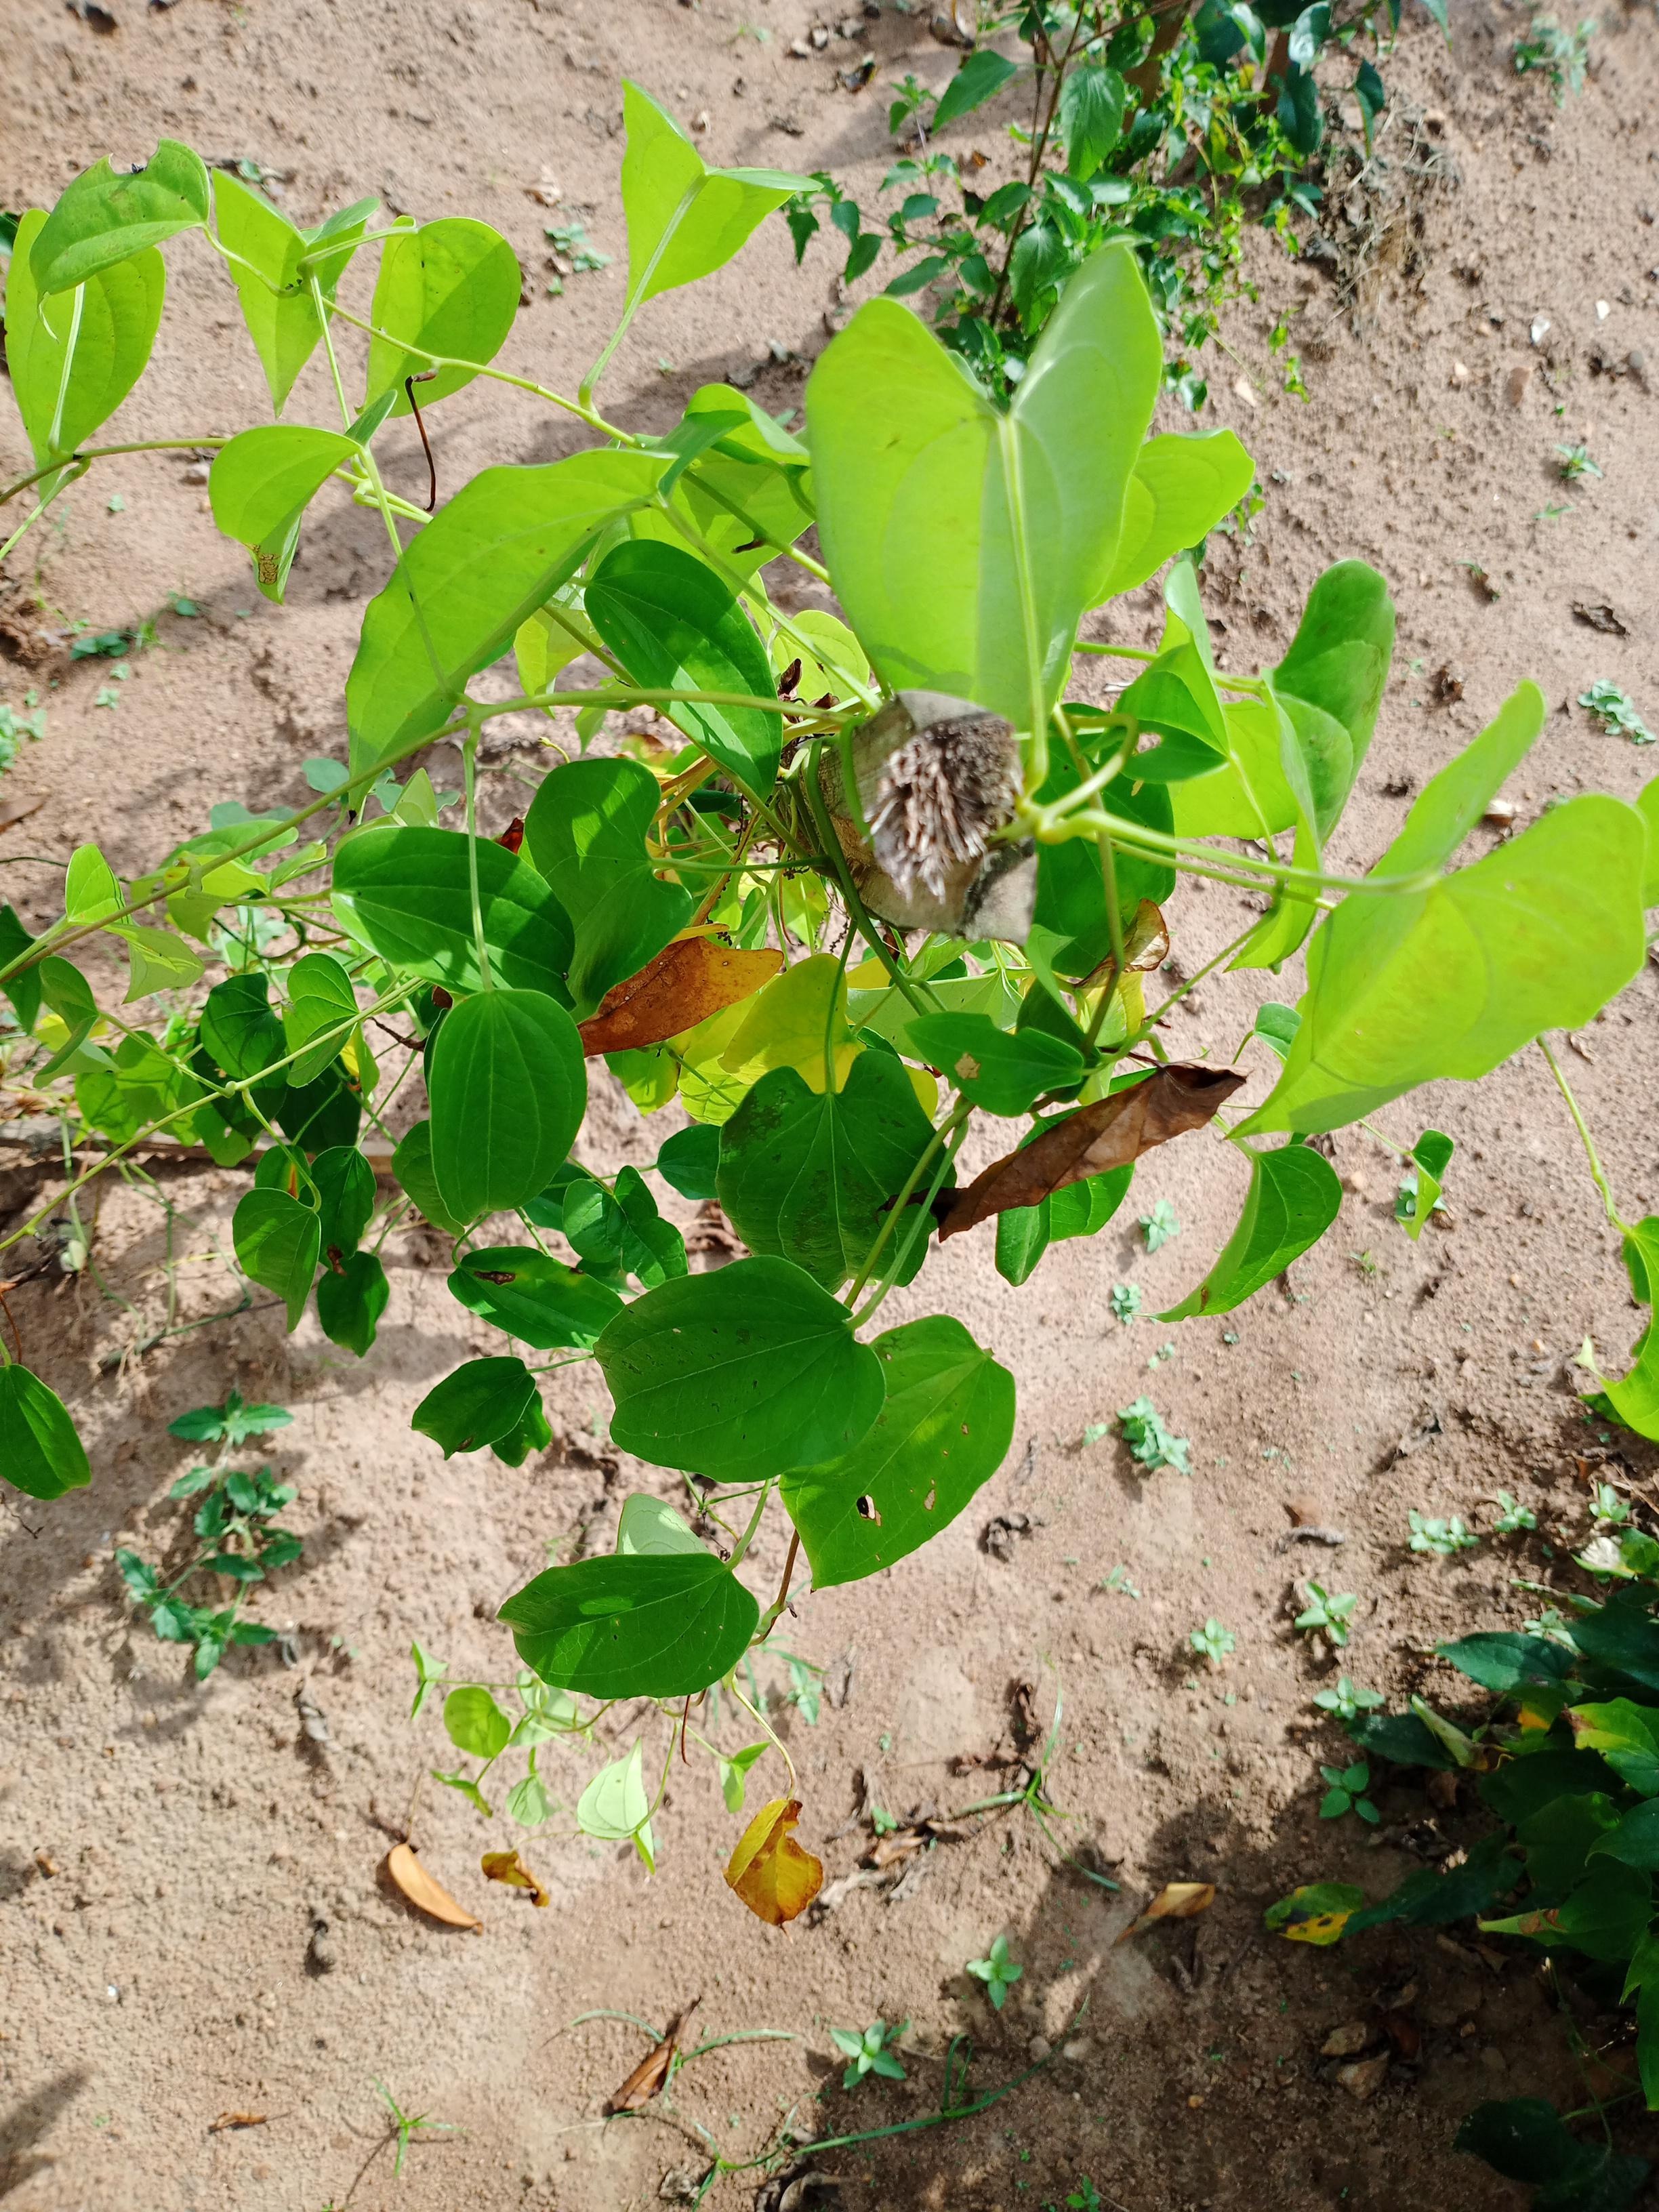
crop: yam
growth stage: maturity
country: Nigeria
